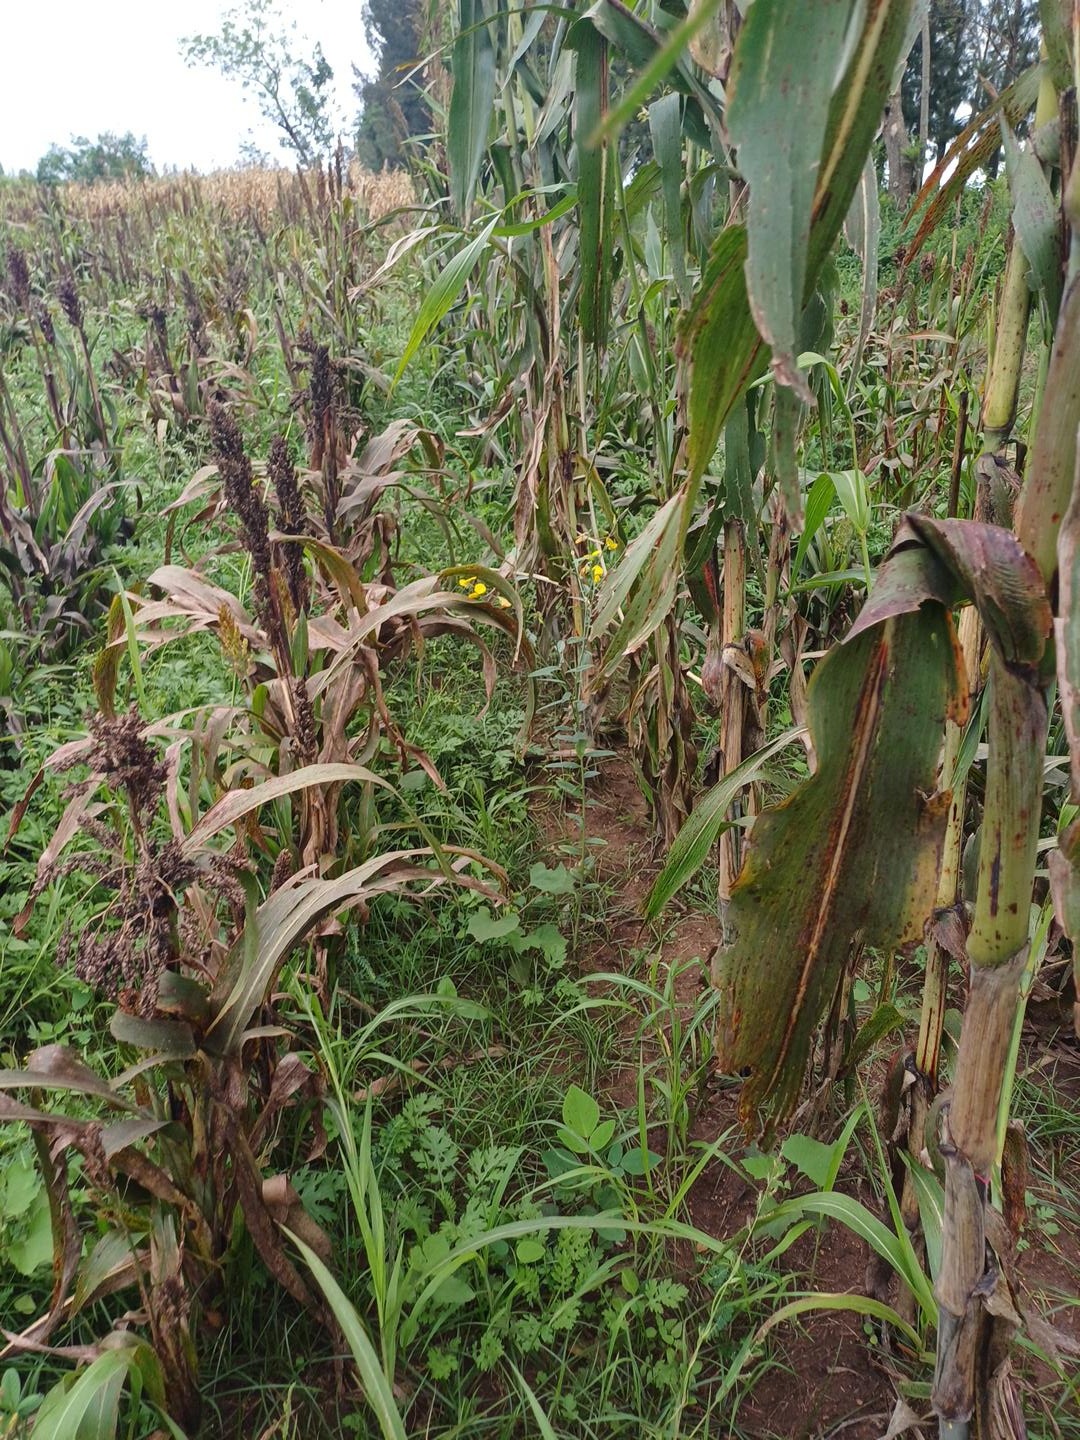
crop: sorghum
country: Kenya
